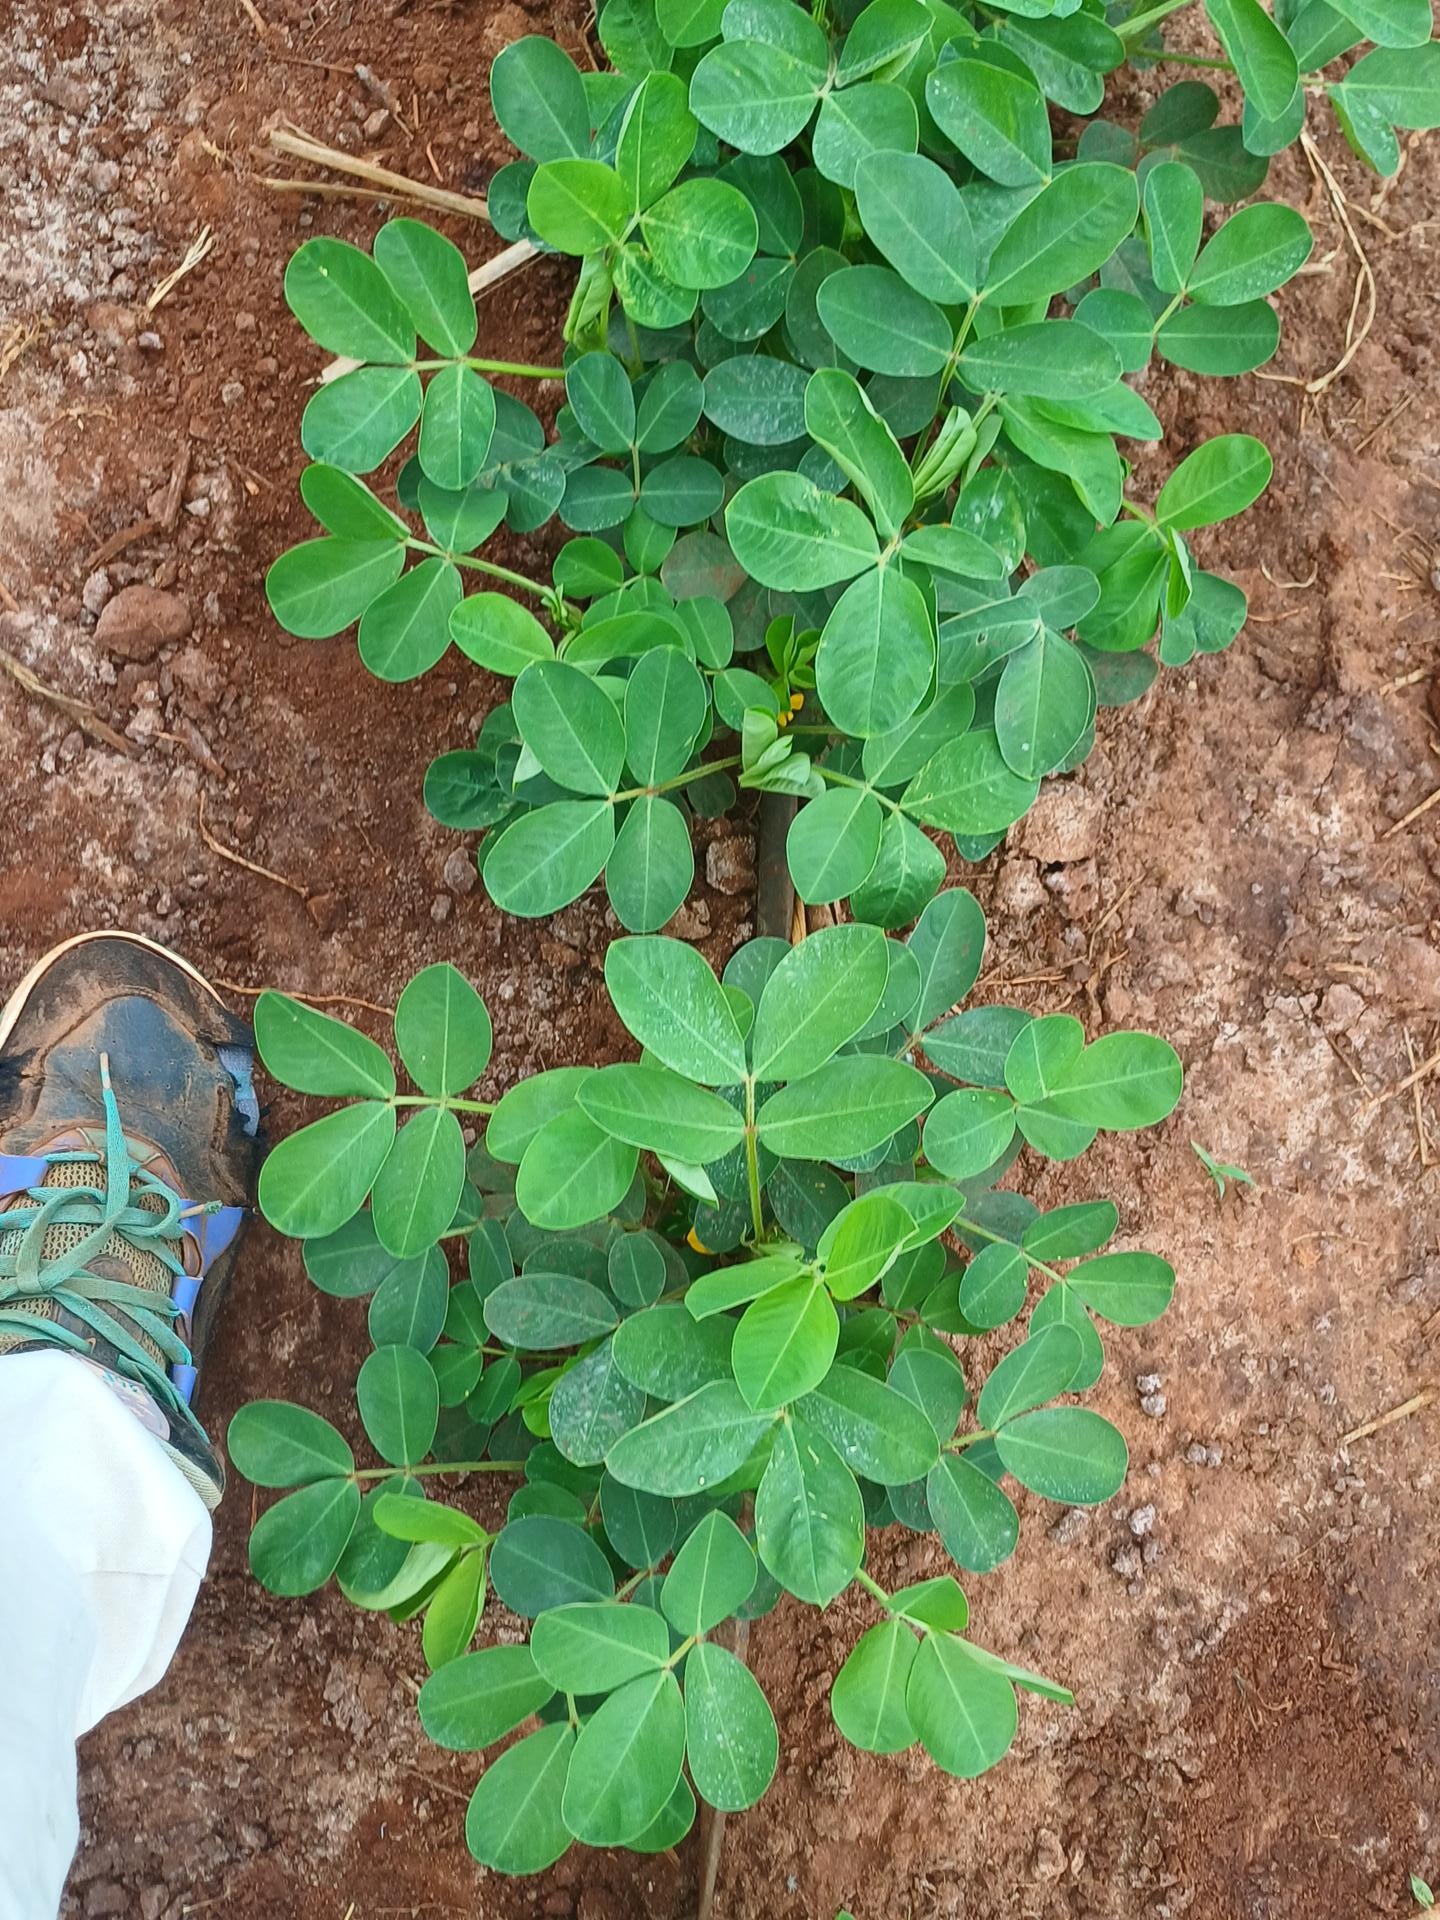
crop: groundnut
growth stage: vegetative
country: Kenya
